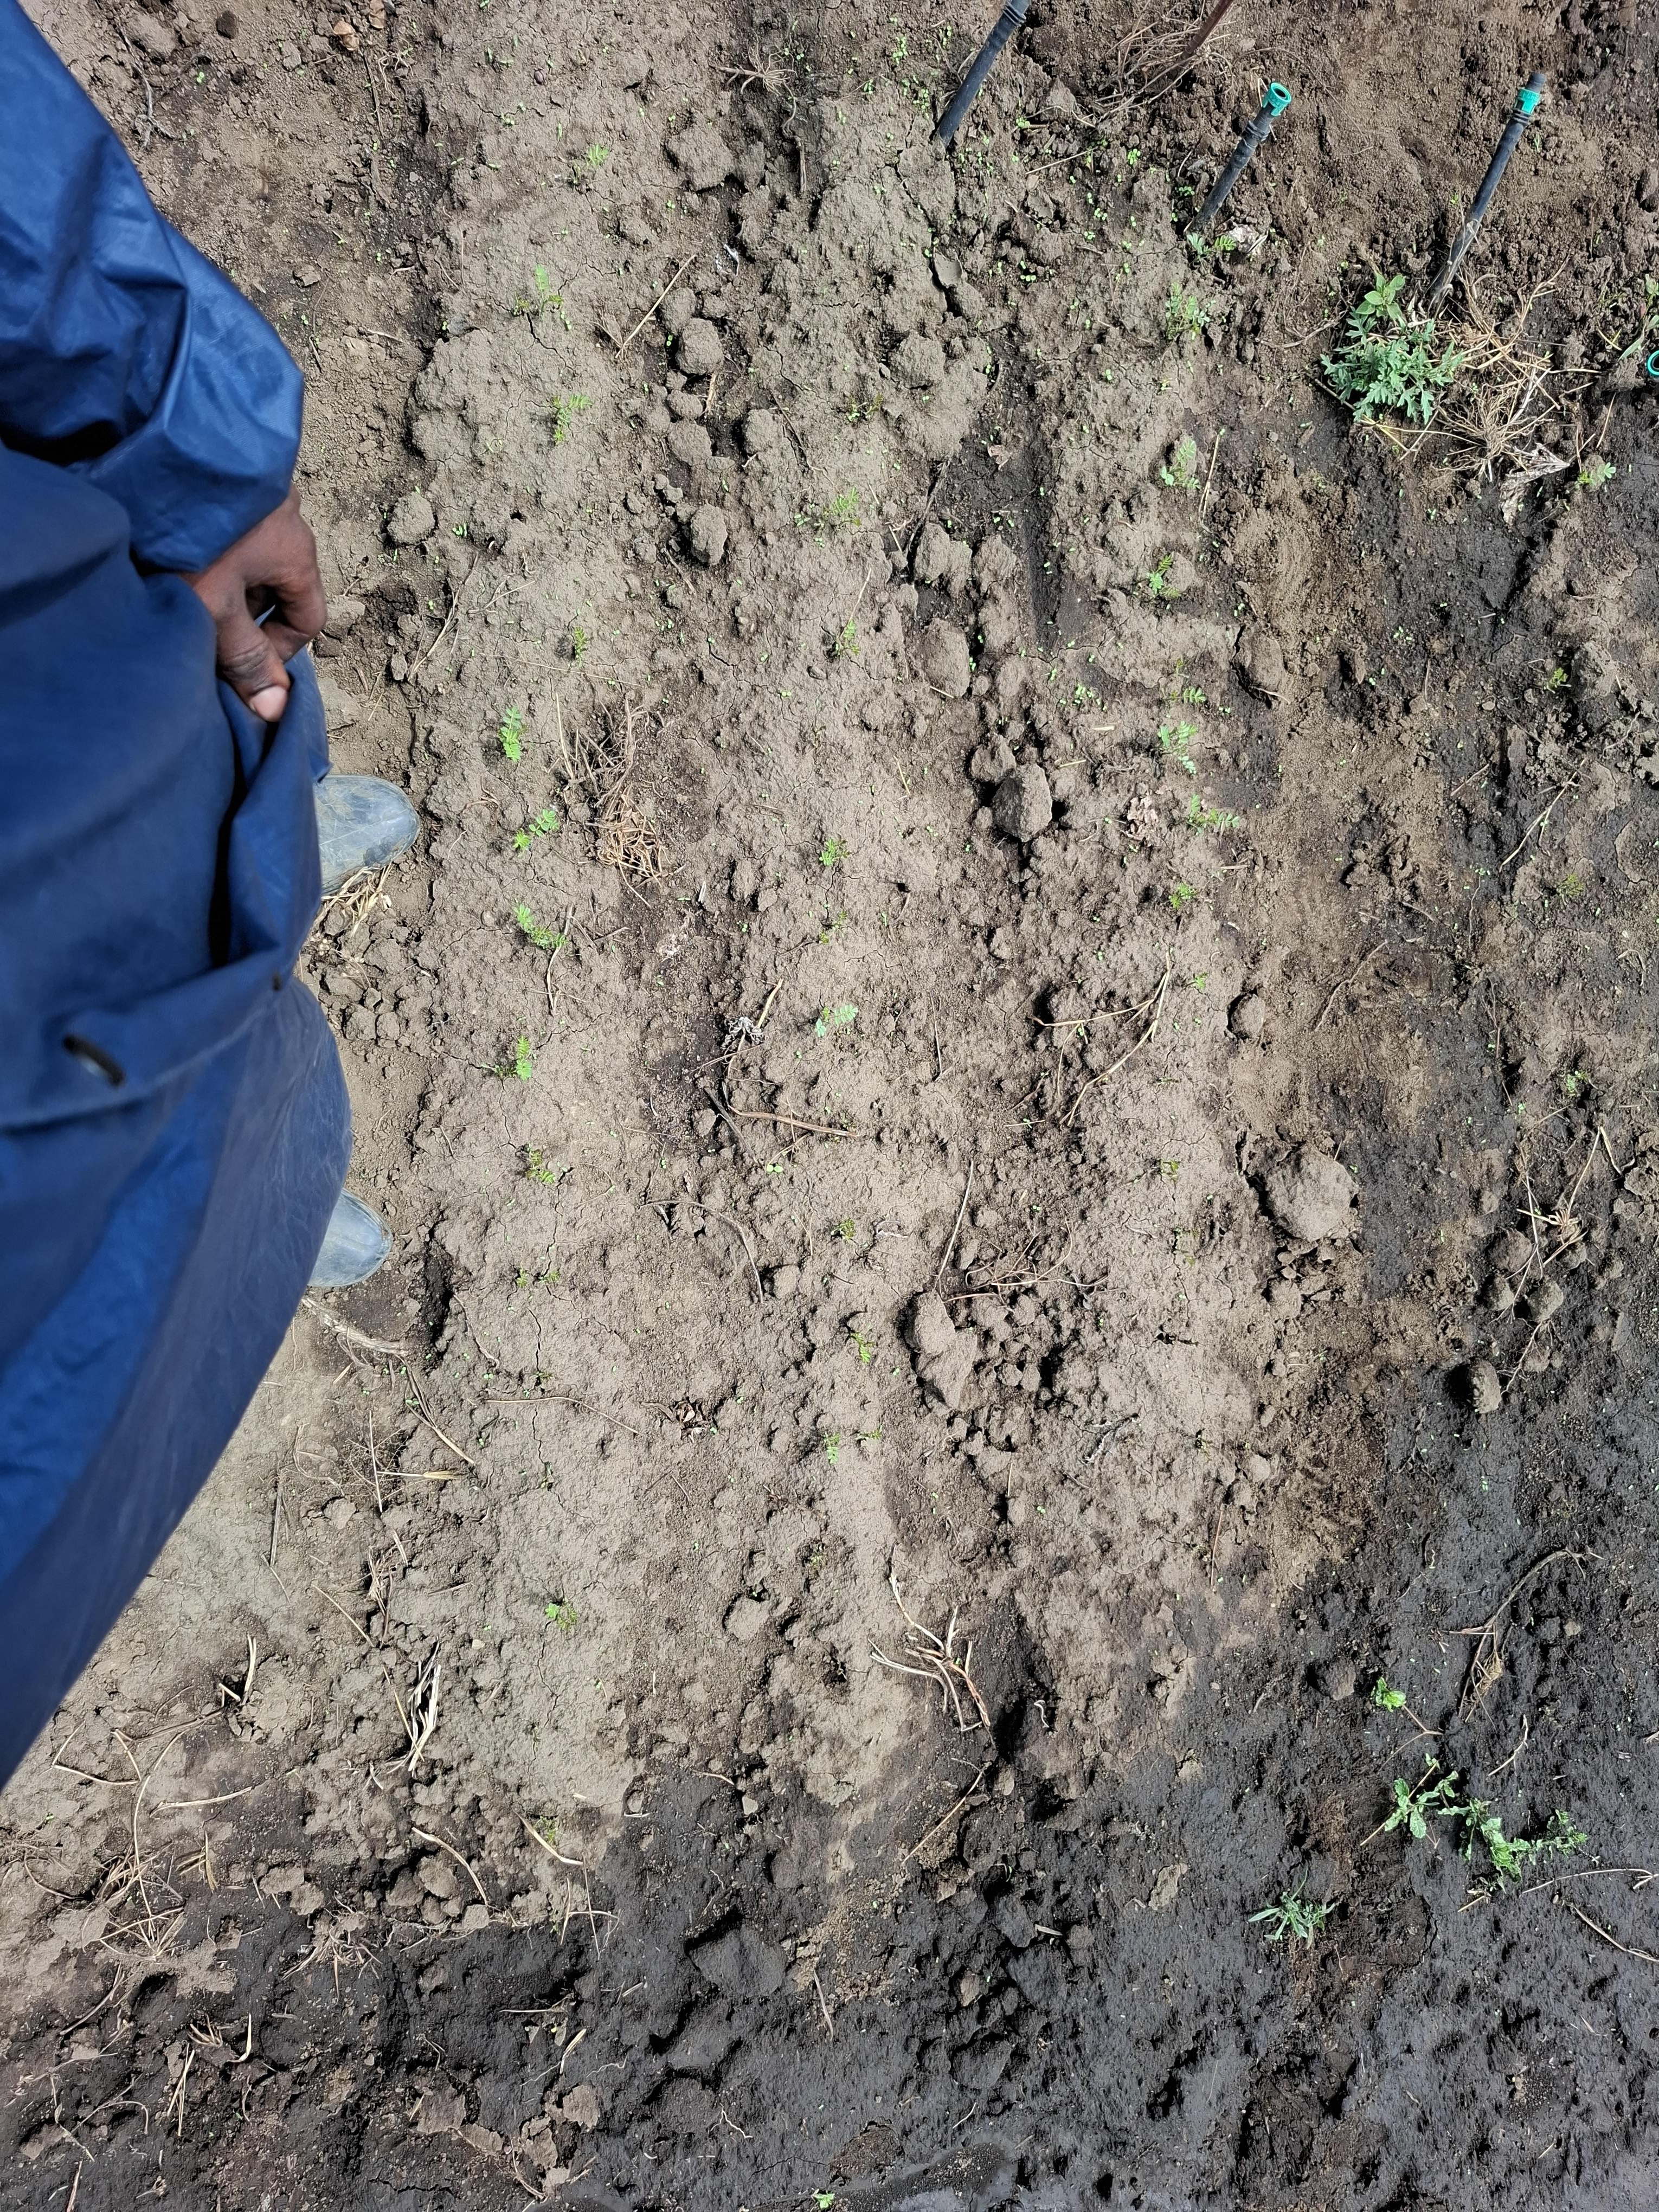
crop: chickpea
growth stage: emergence
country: Tanzania
